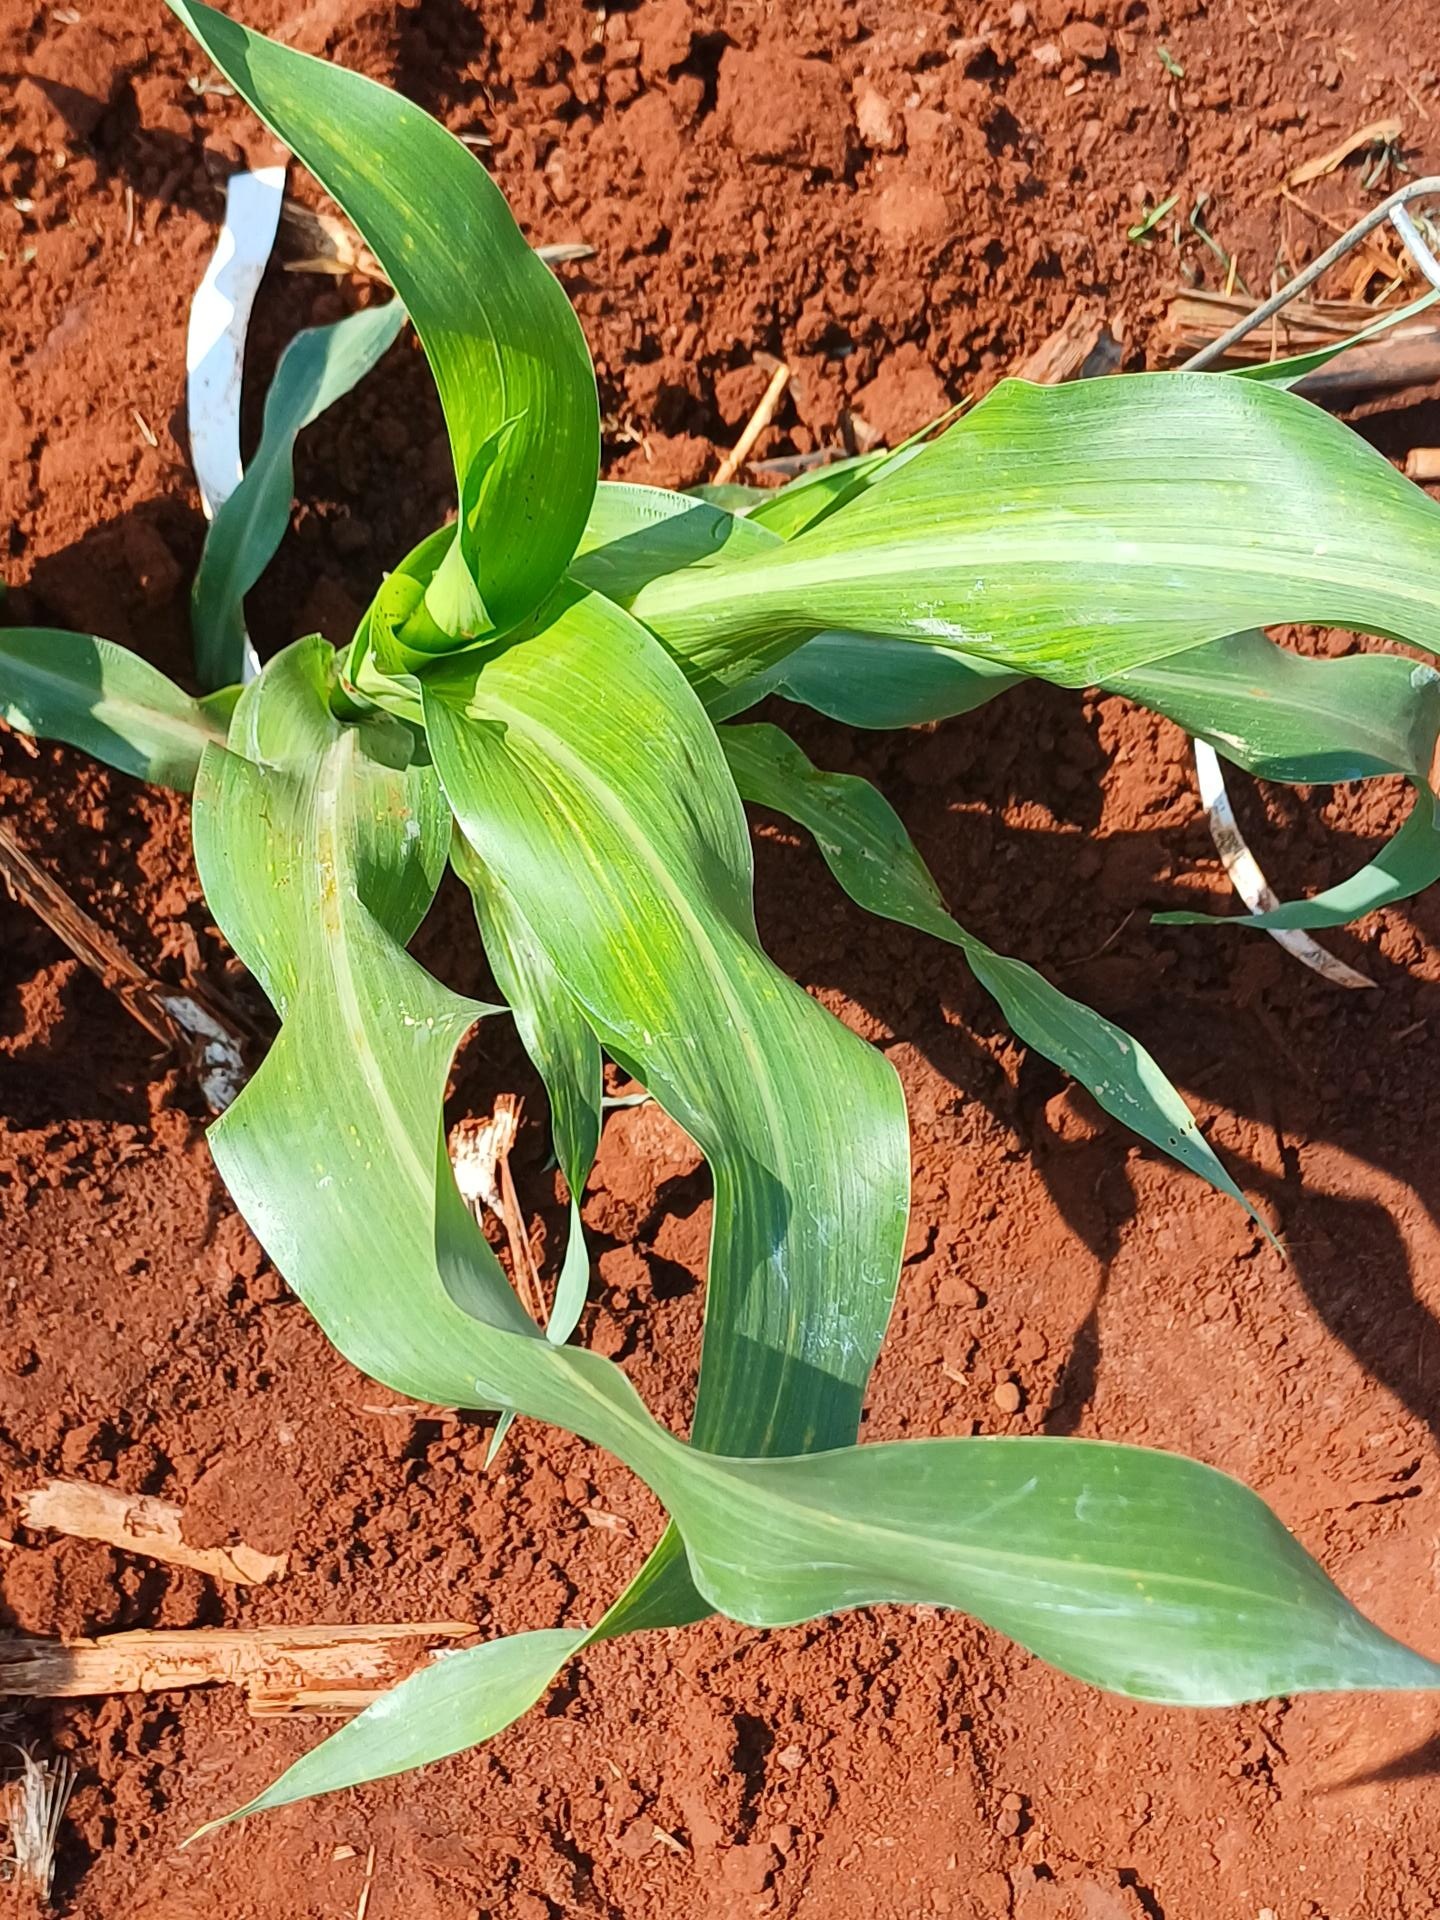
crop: sorghum
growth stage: vegetative
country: Kenya
